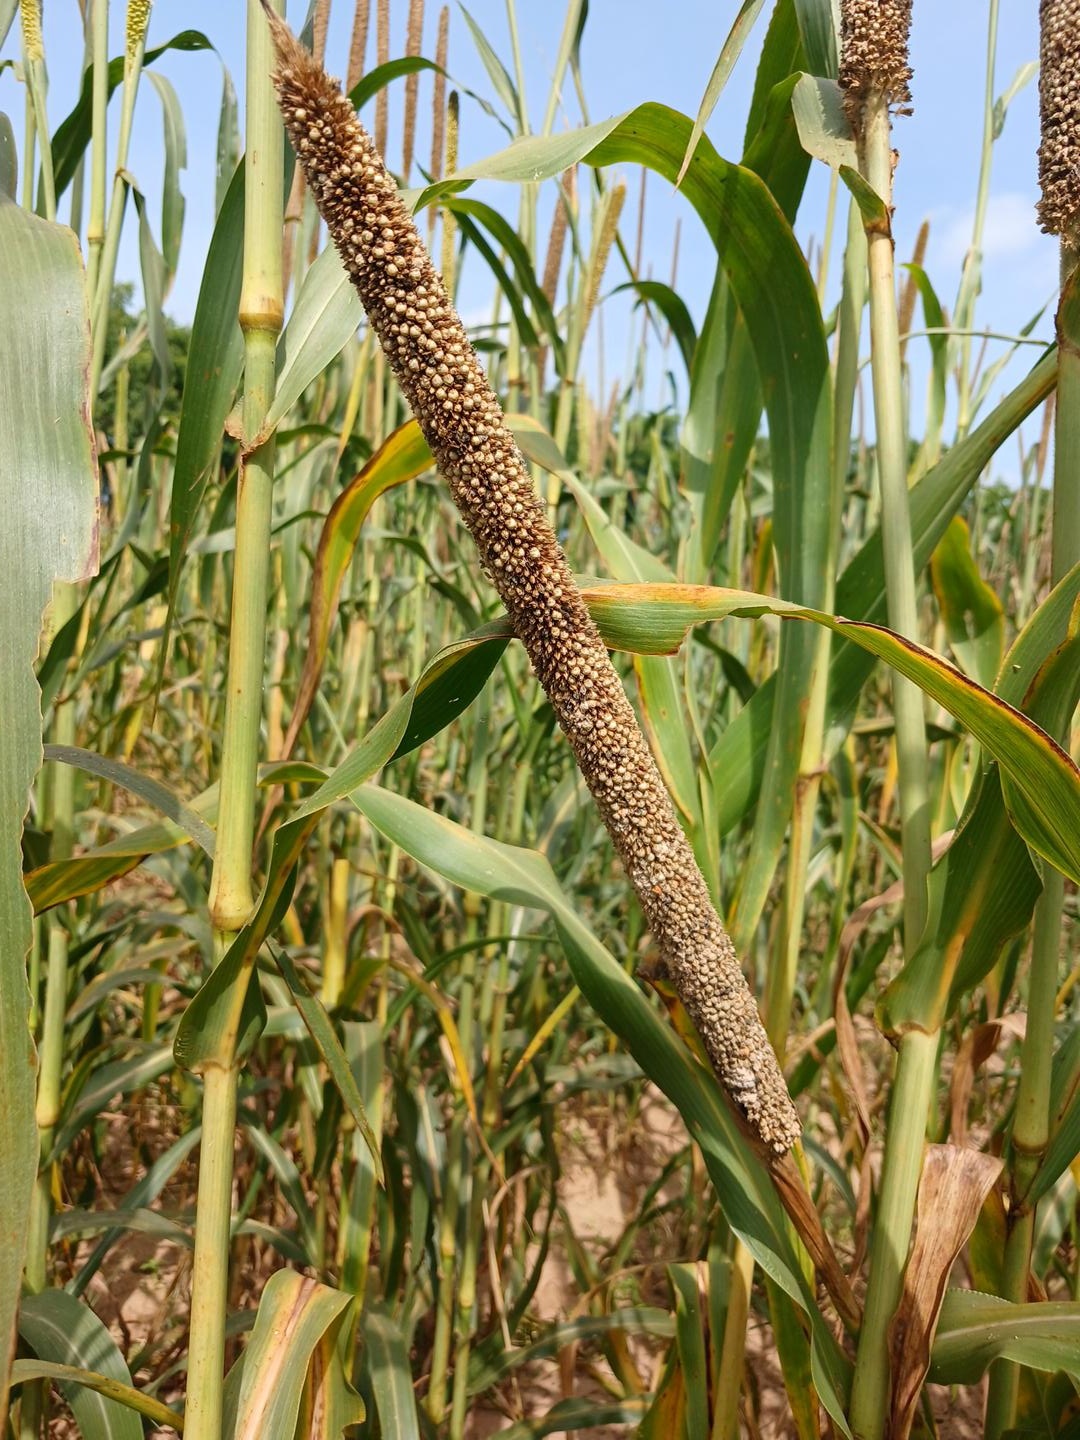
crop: pearl millet
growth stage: maturity
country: Senegal
